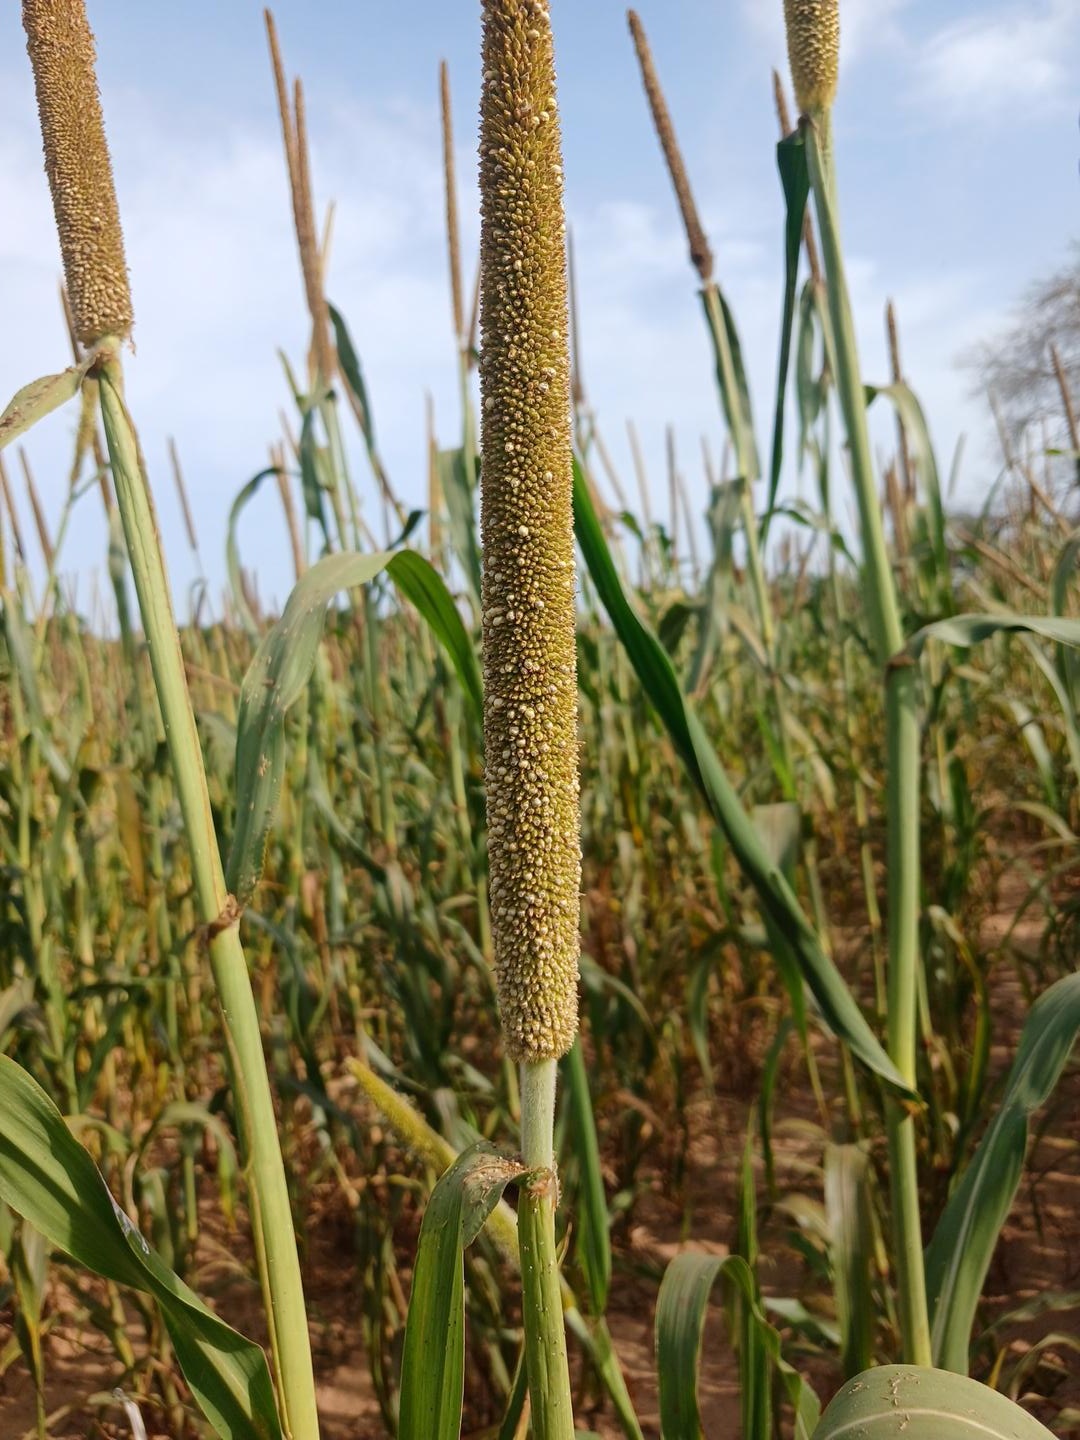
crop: pearl millet
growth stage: filling grain
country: Senegal
